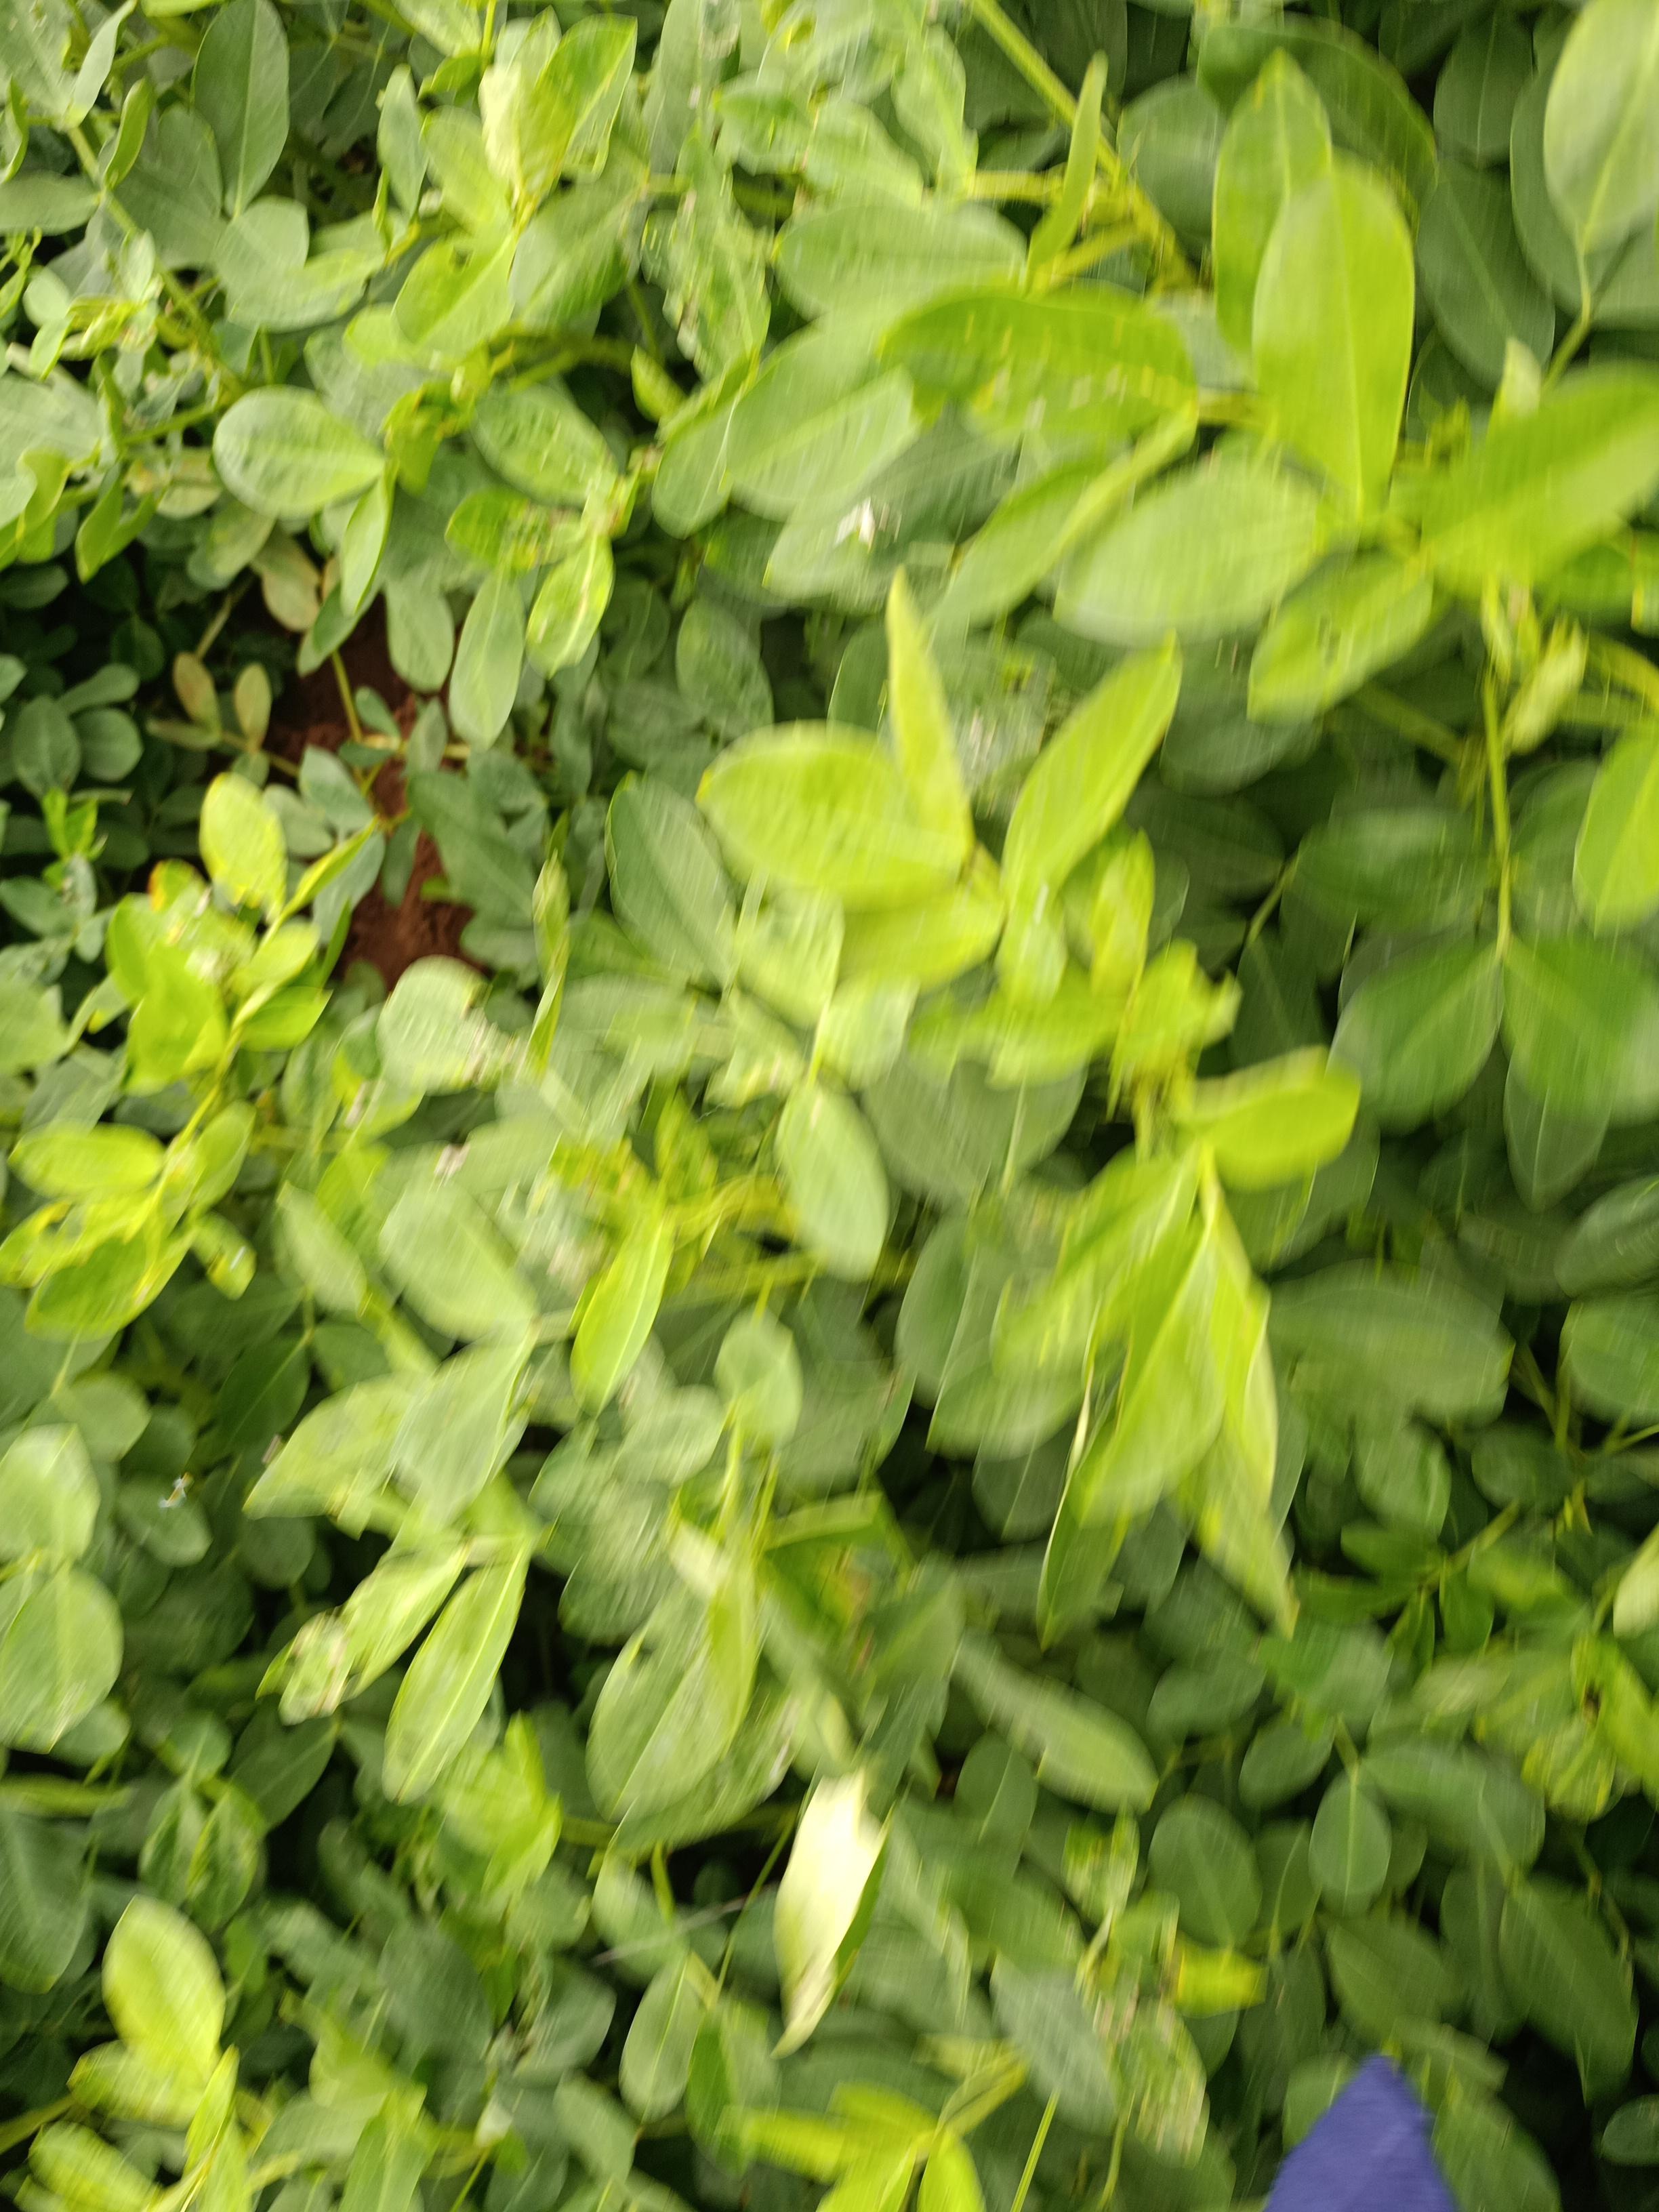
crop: groundnut
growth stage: pegging
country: Kenya
